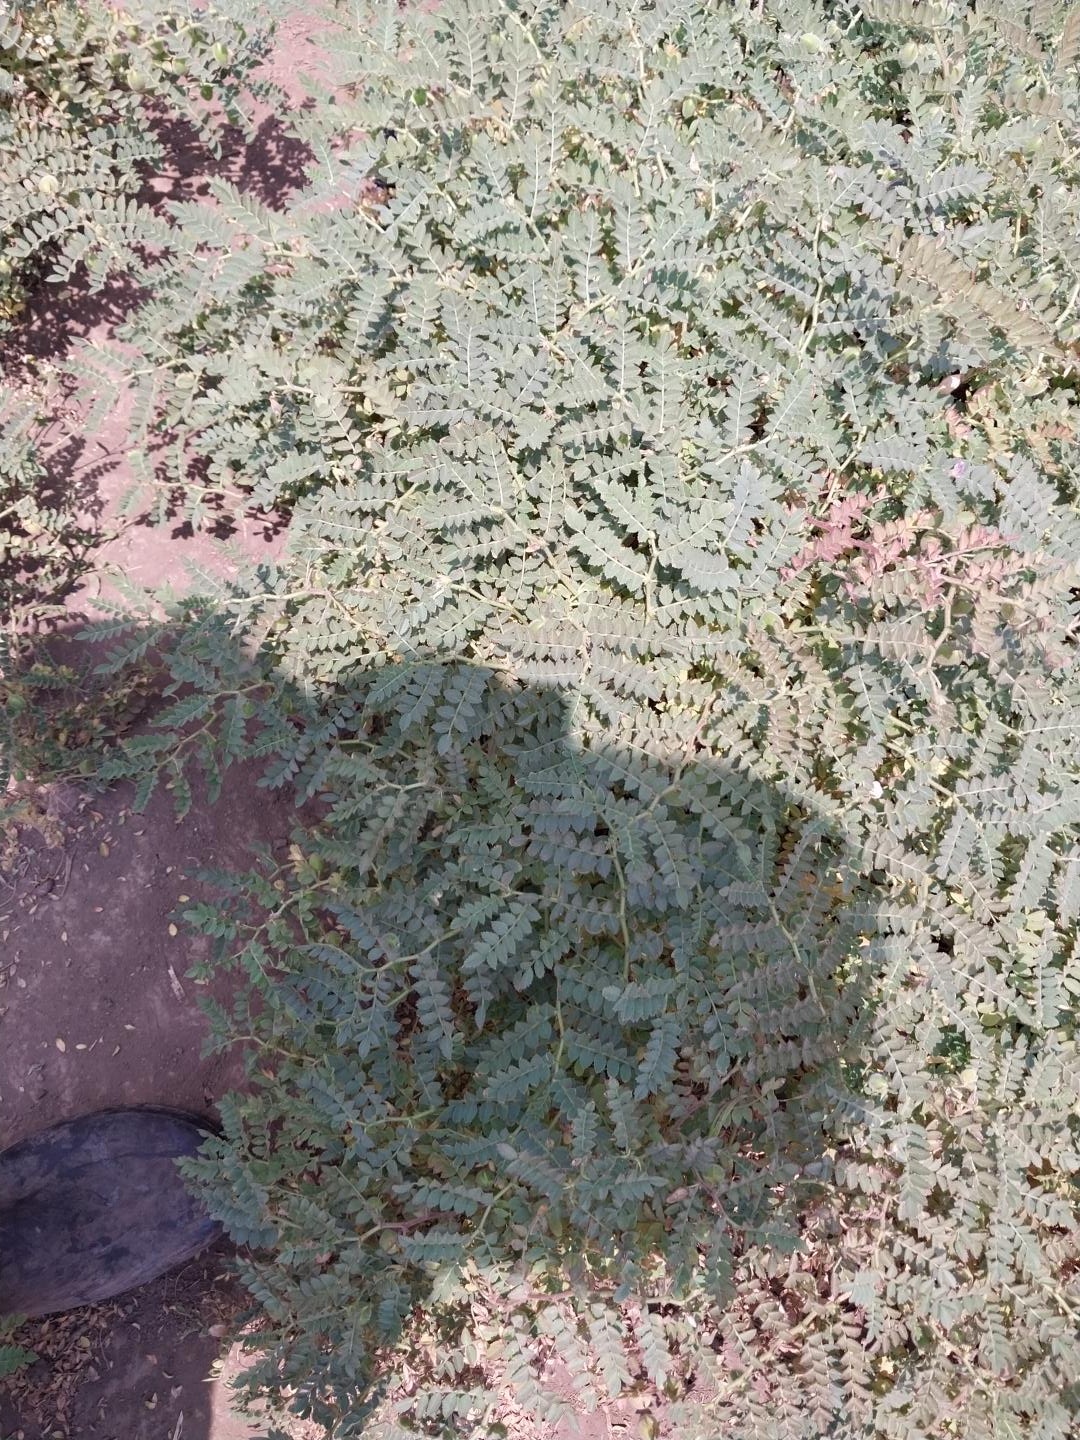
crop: chickpea
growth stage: development pod
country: Tanzania
